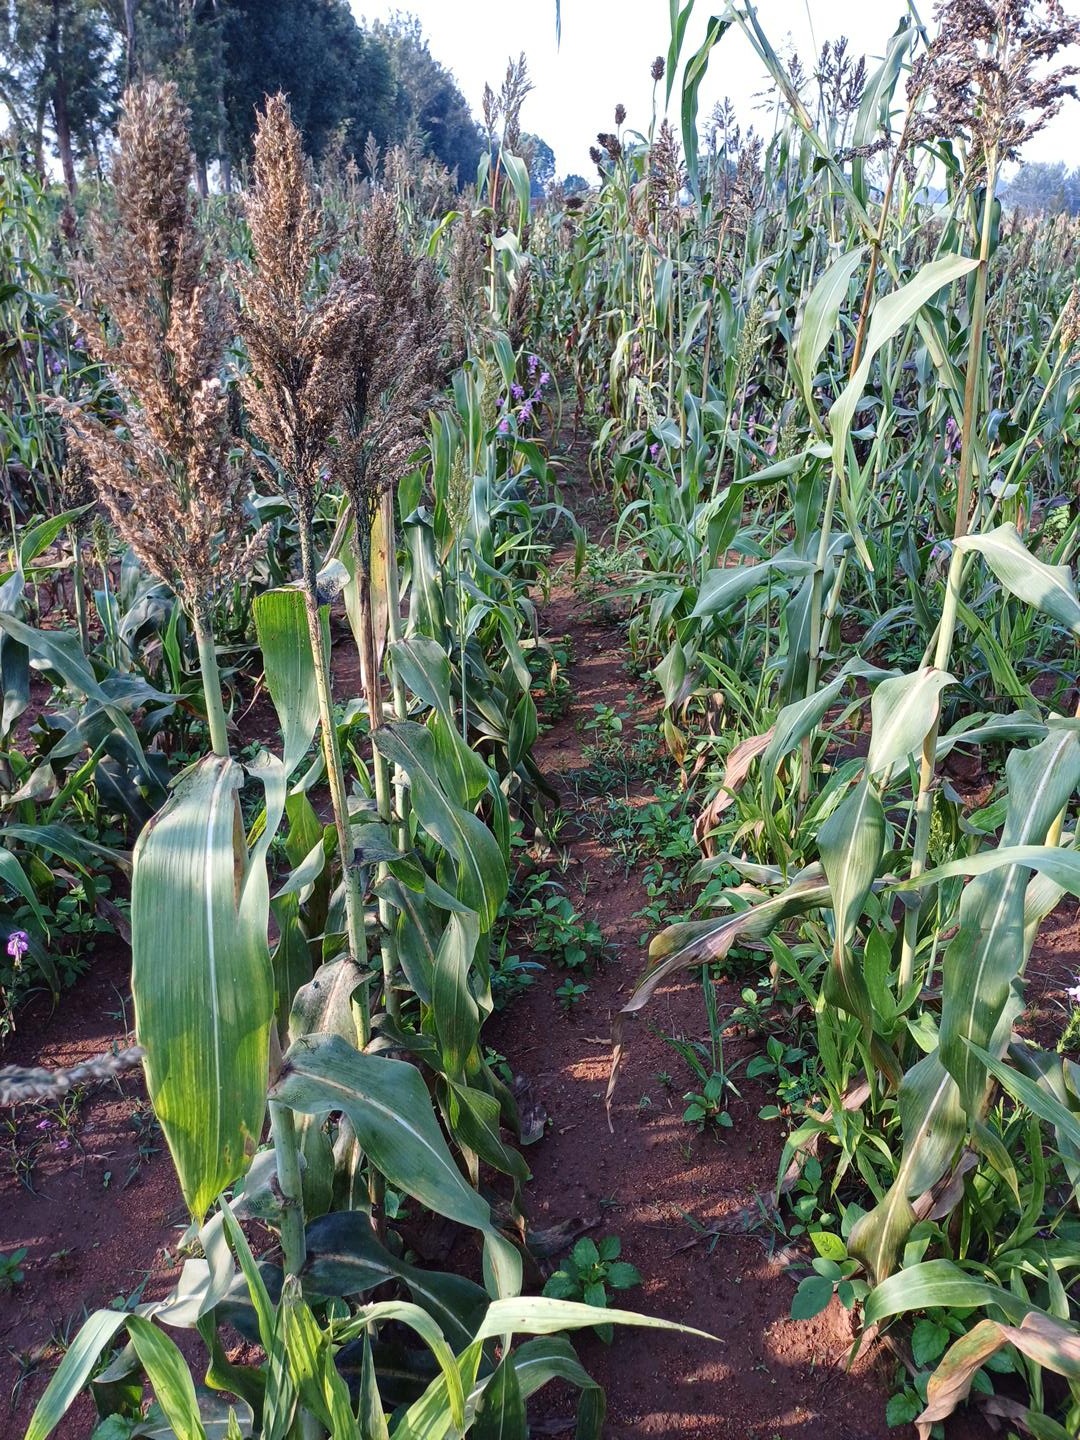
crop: sorghum
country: Kenya
